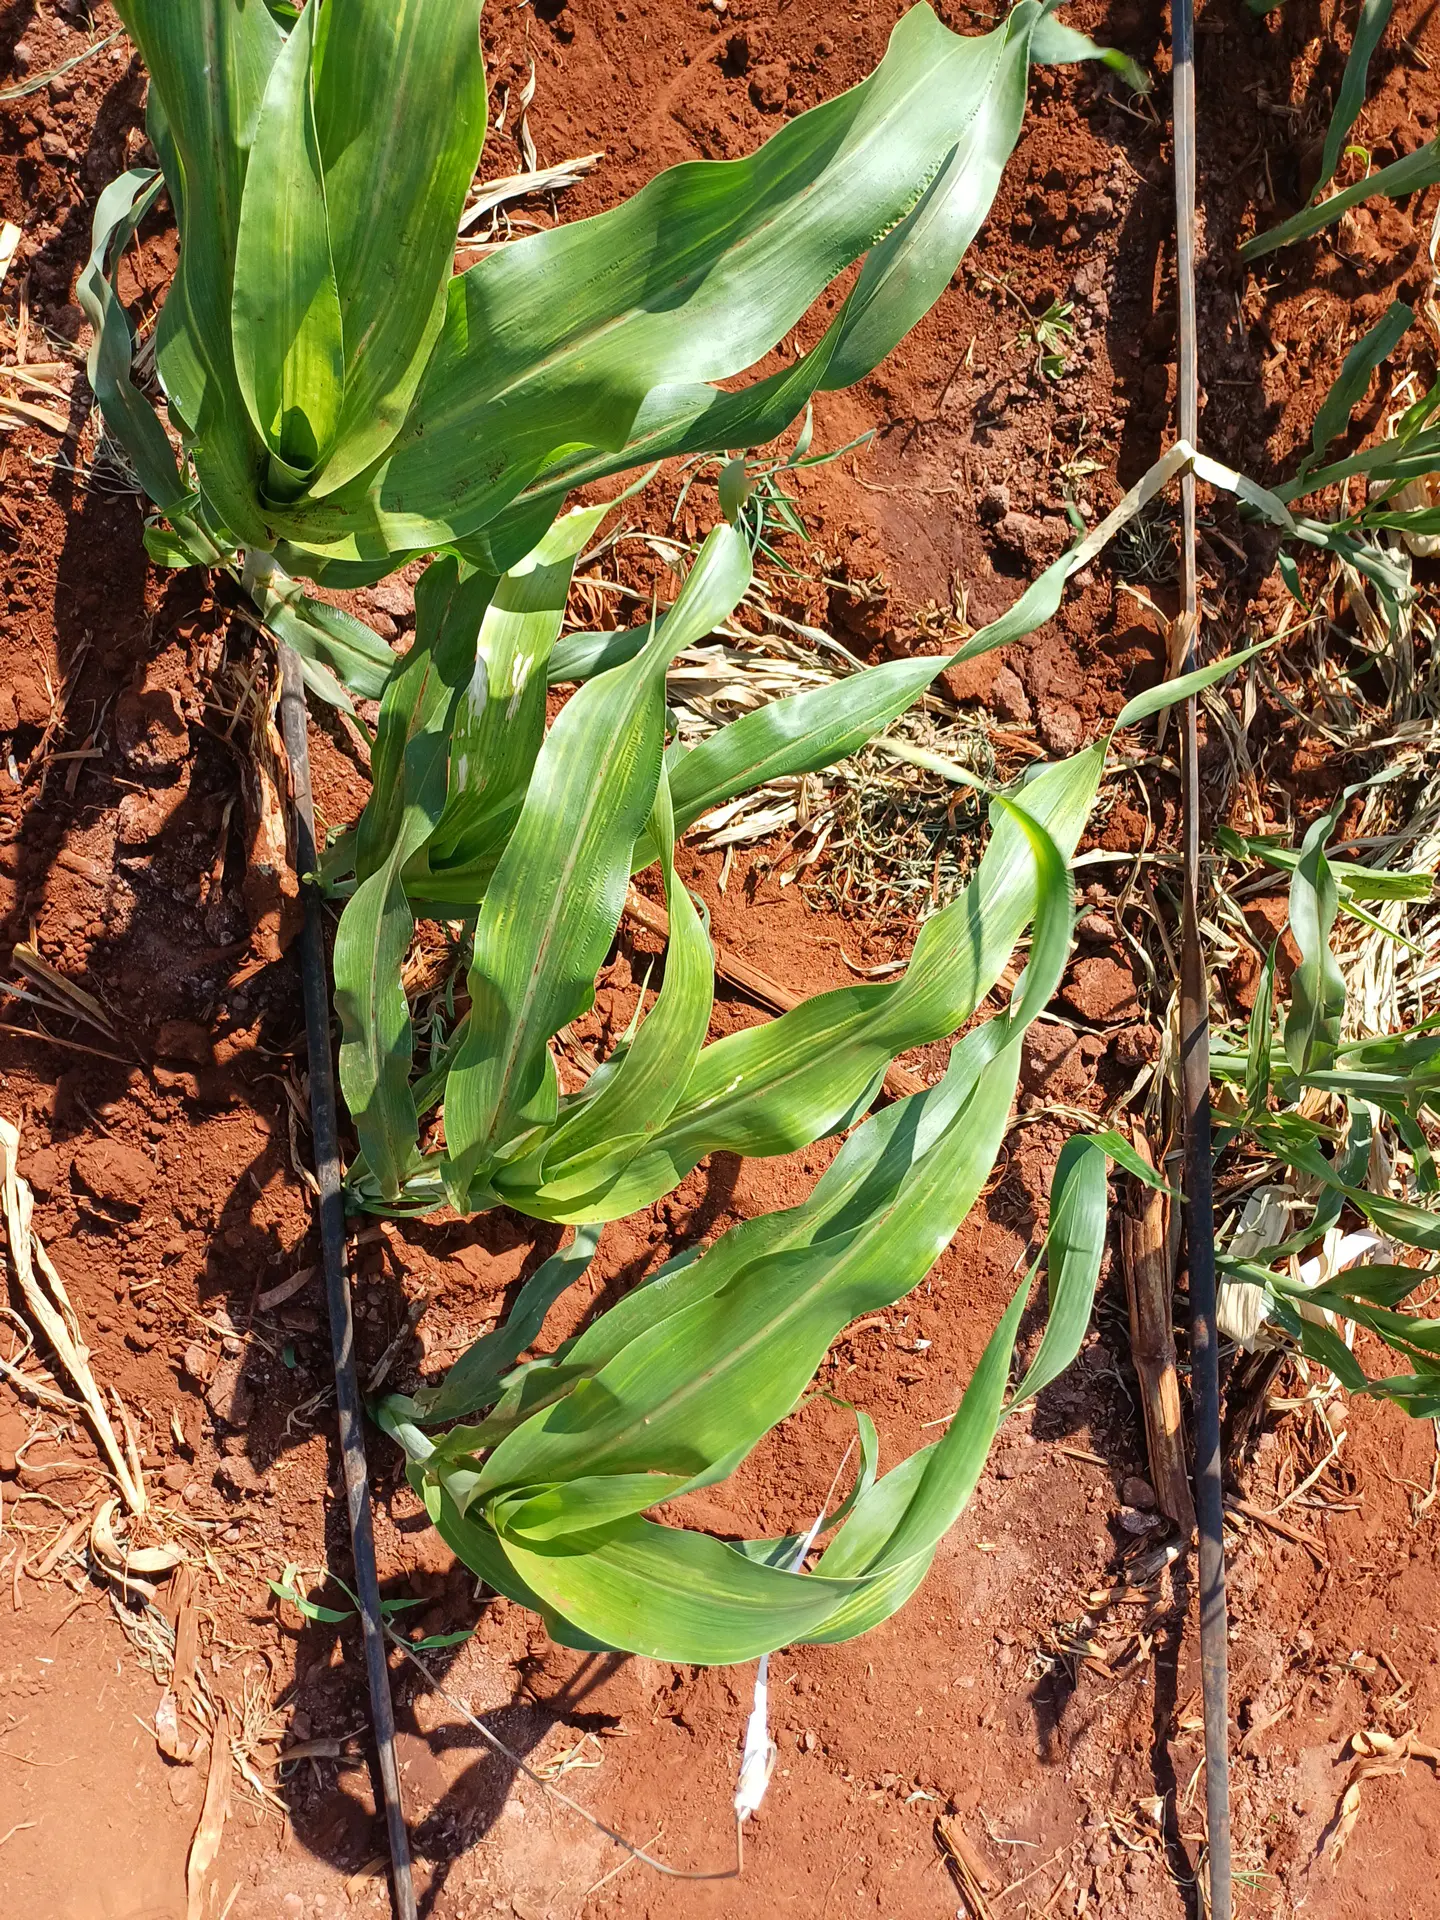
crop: sorghum
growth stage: vegetative
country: Kenya
